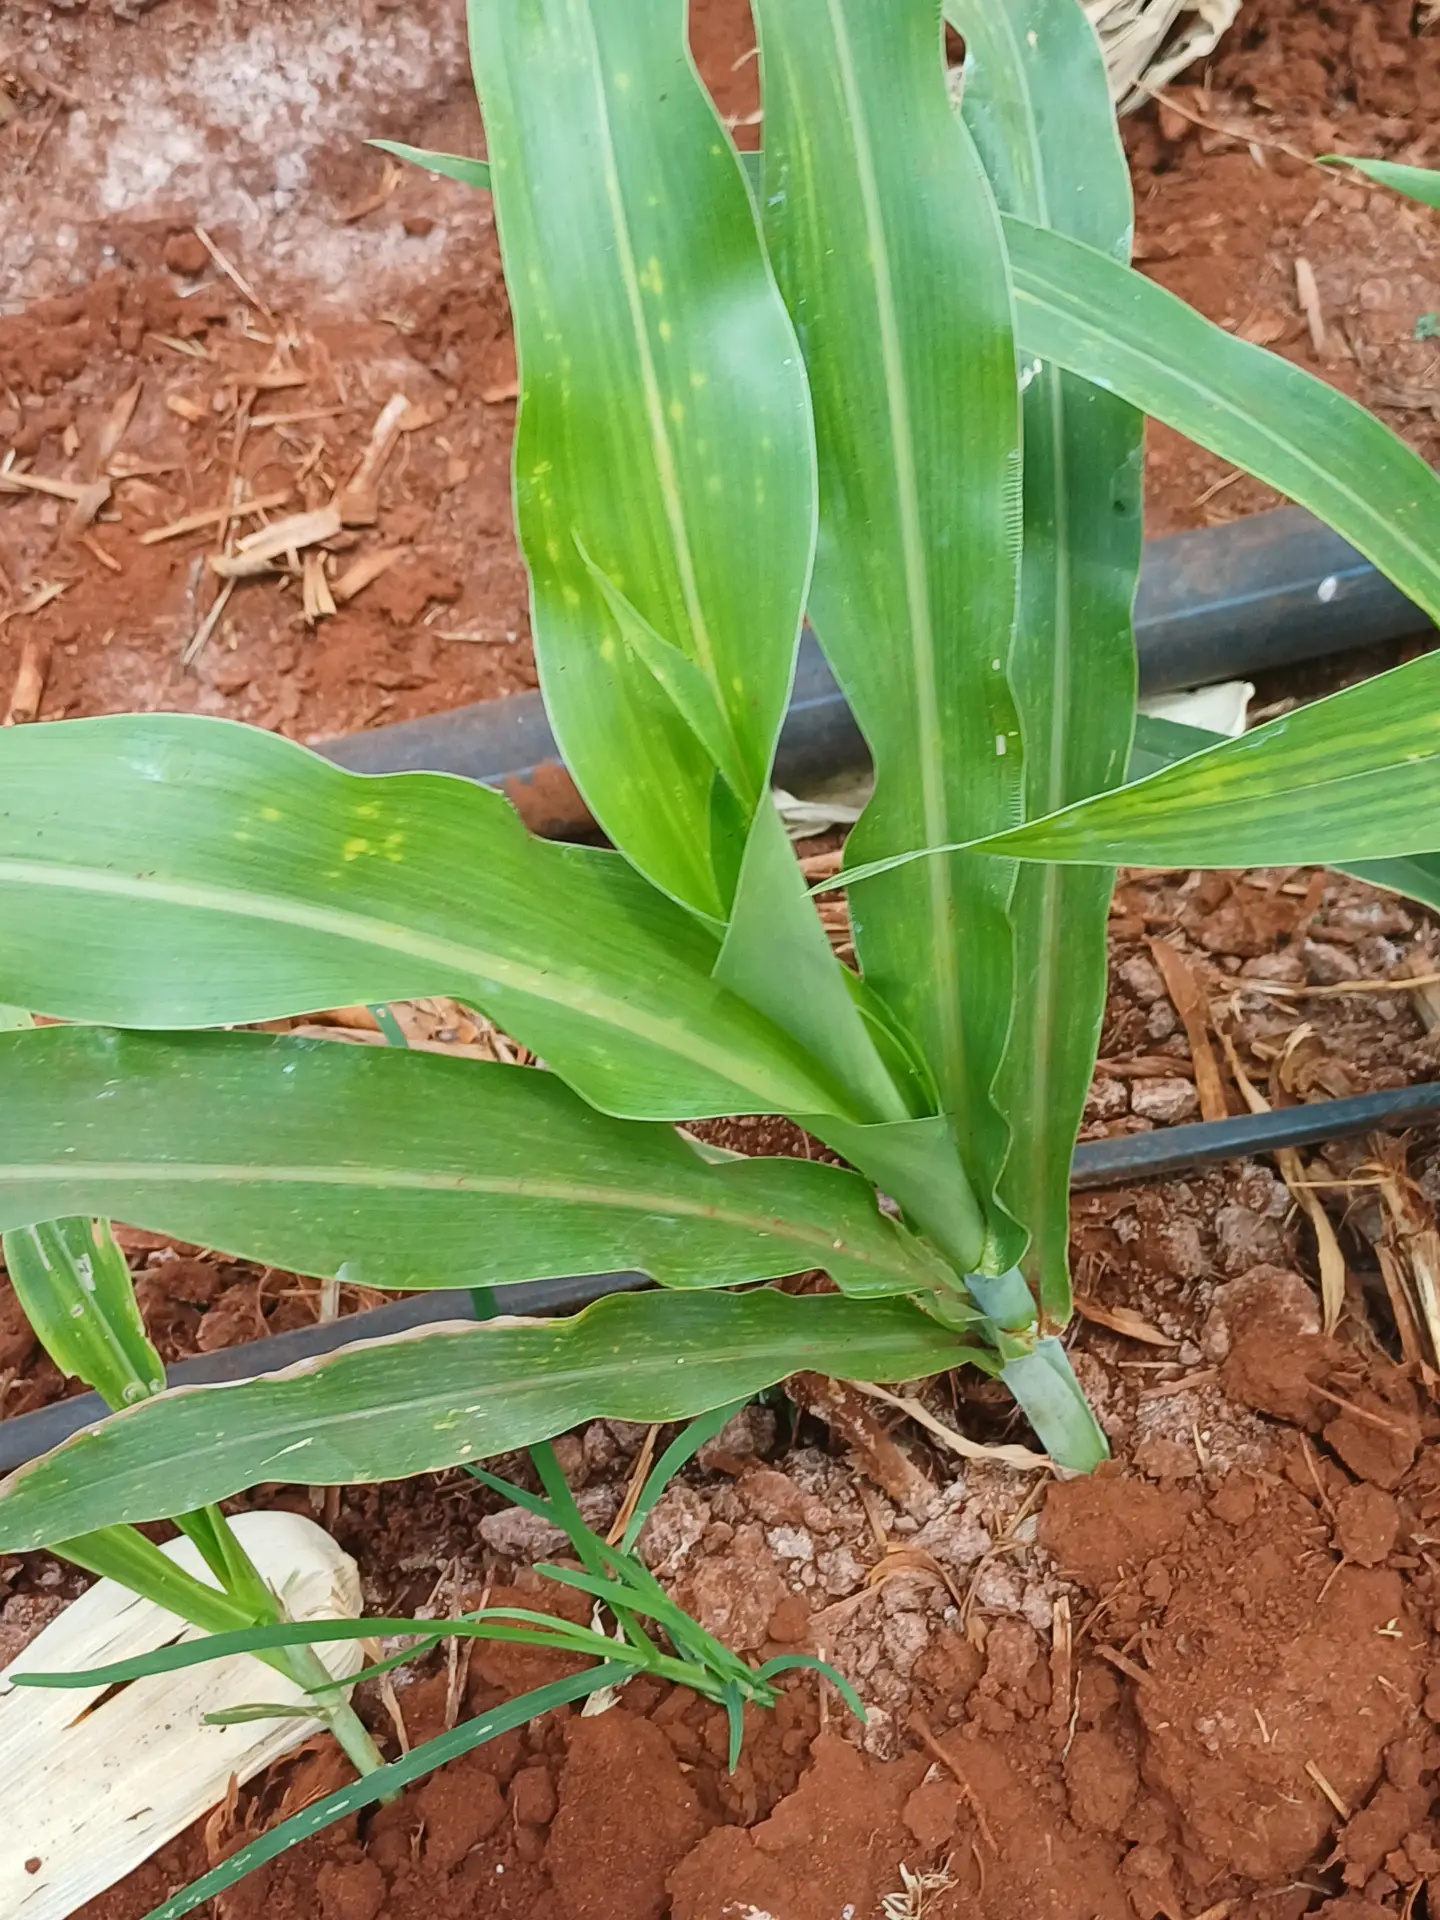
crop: sorghum
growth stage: vegetative
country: Kenya
